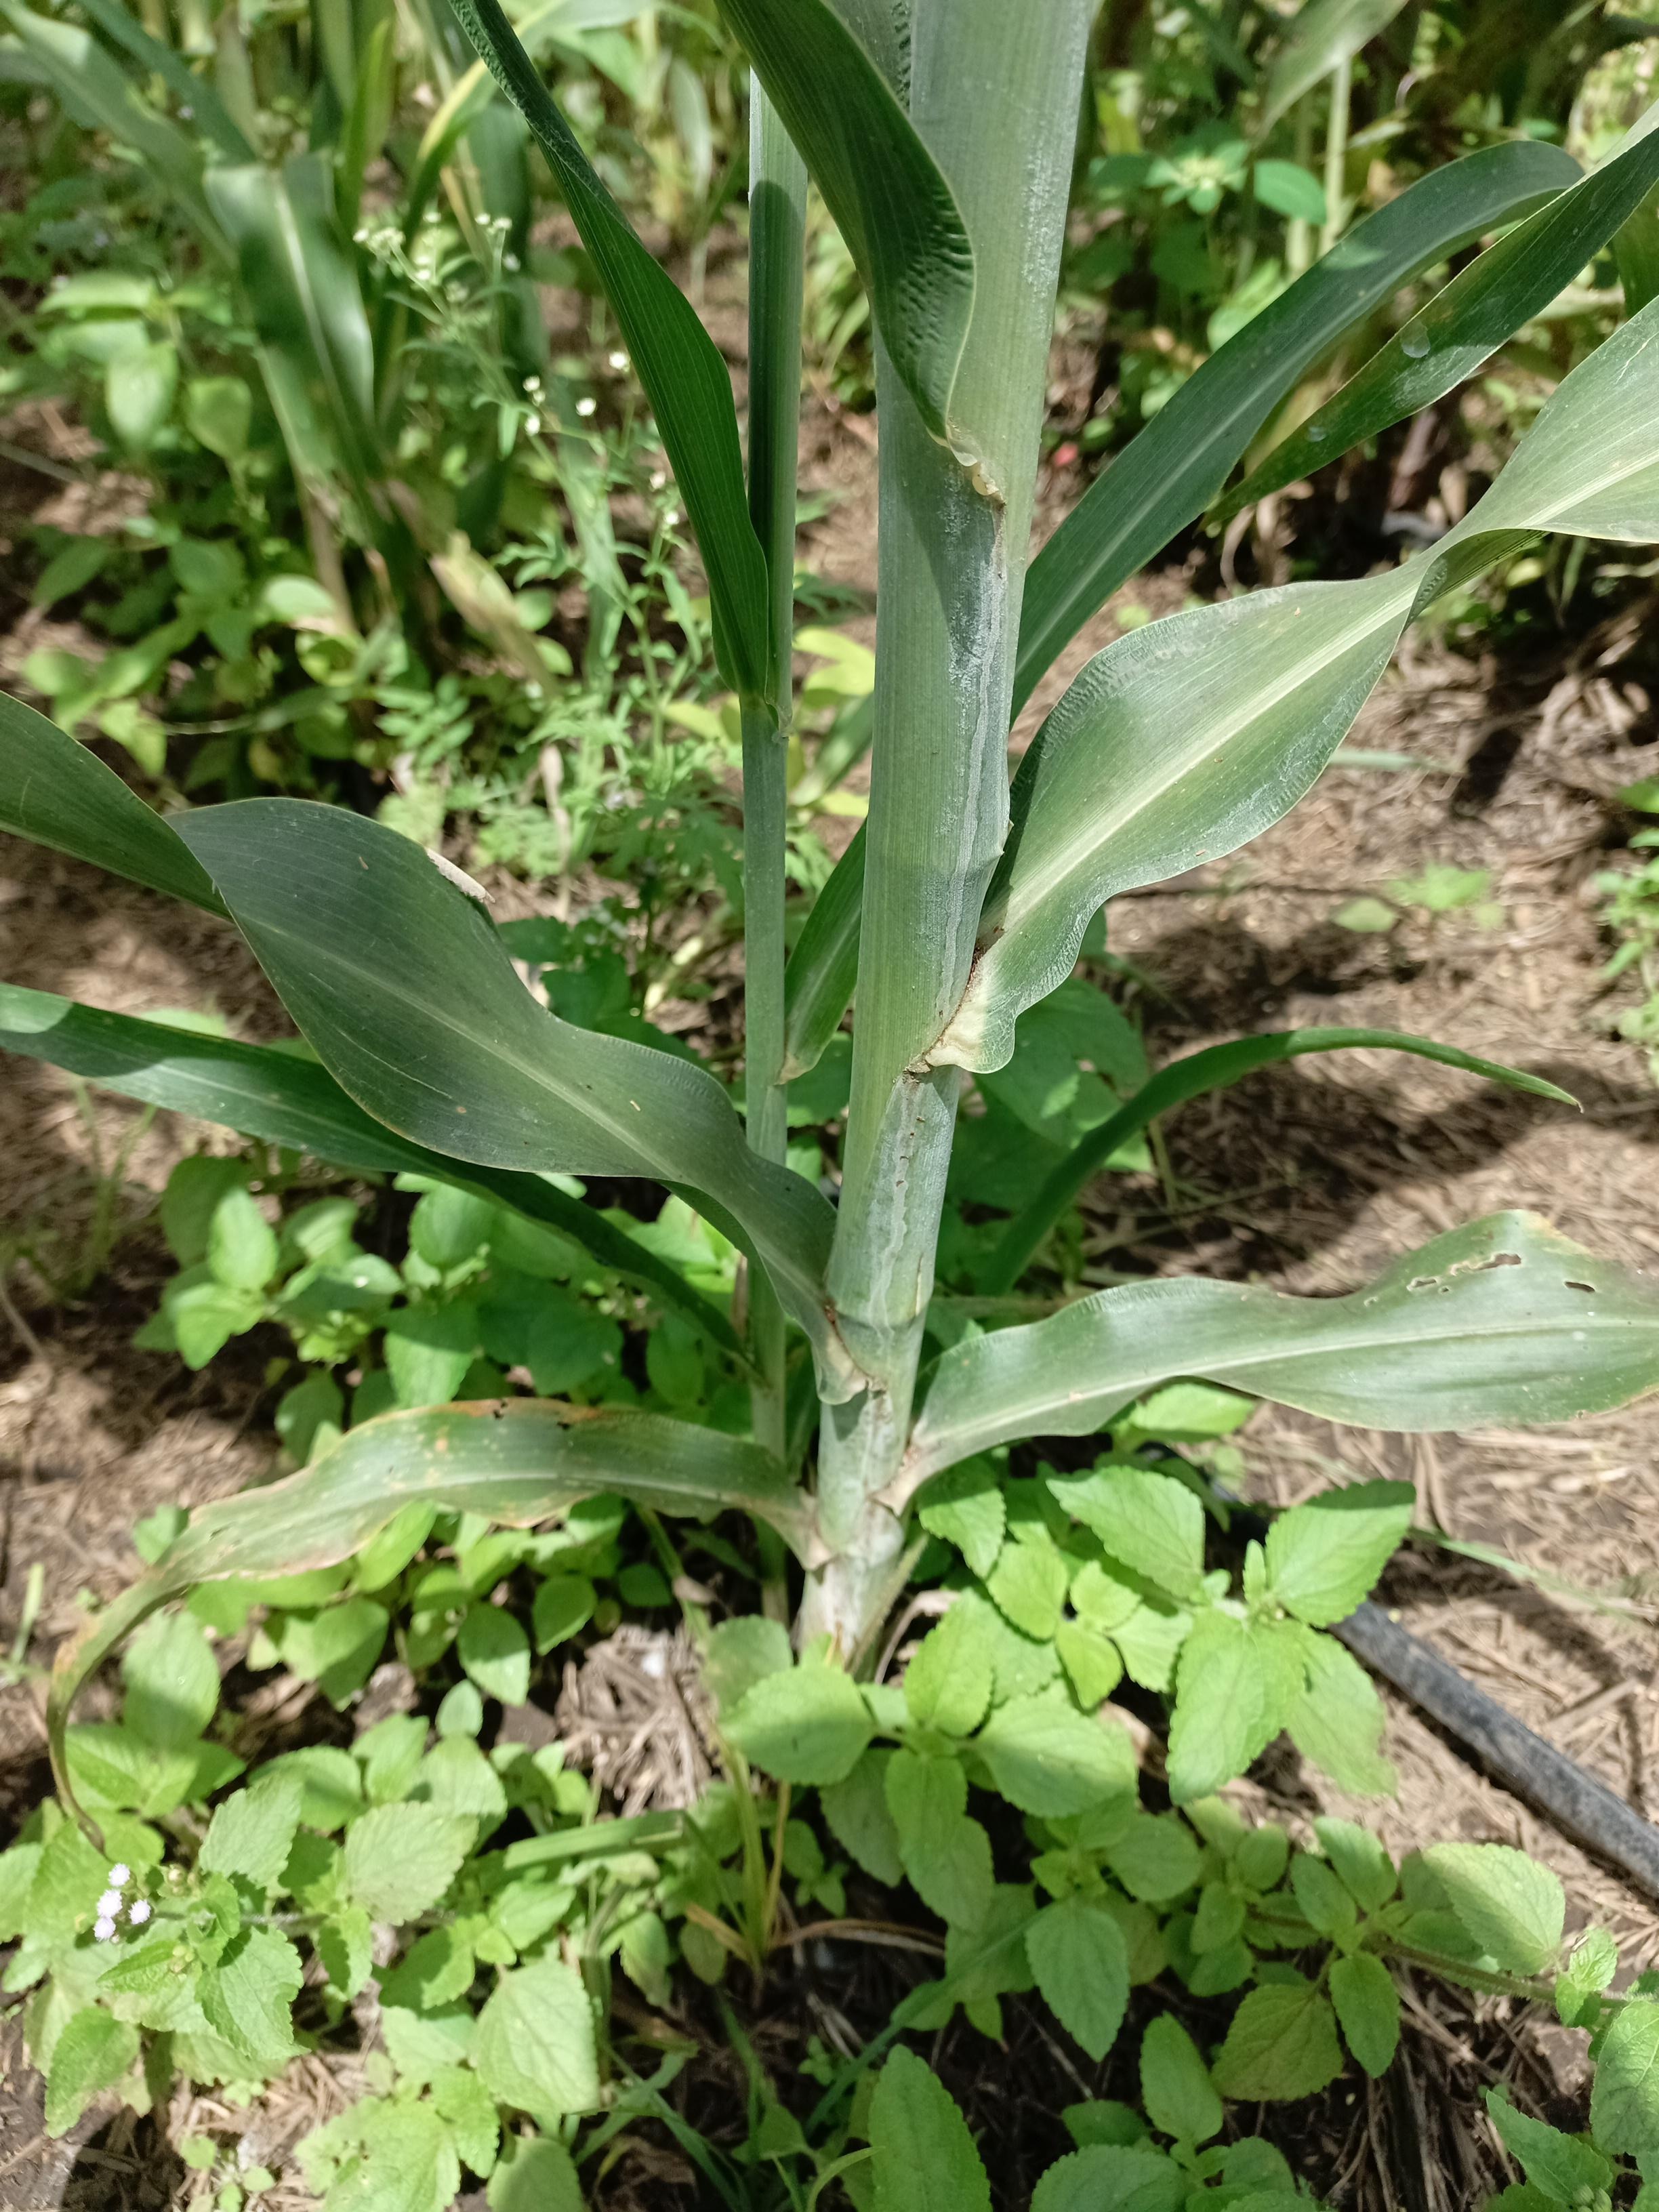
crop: sorghum
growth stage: filling grain
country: Tanzania
